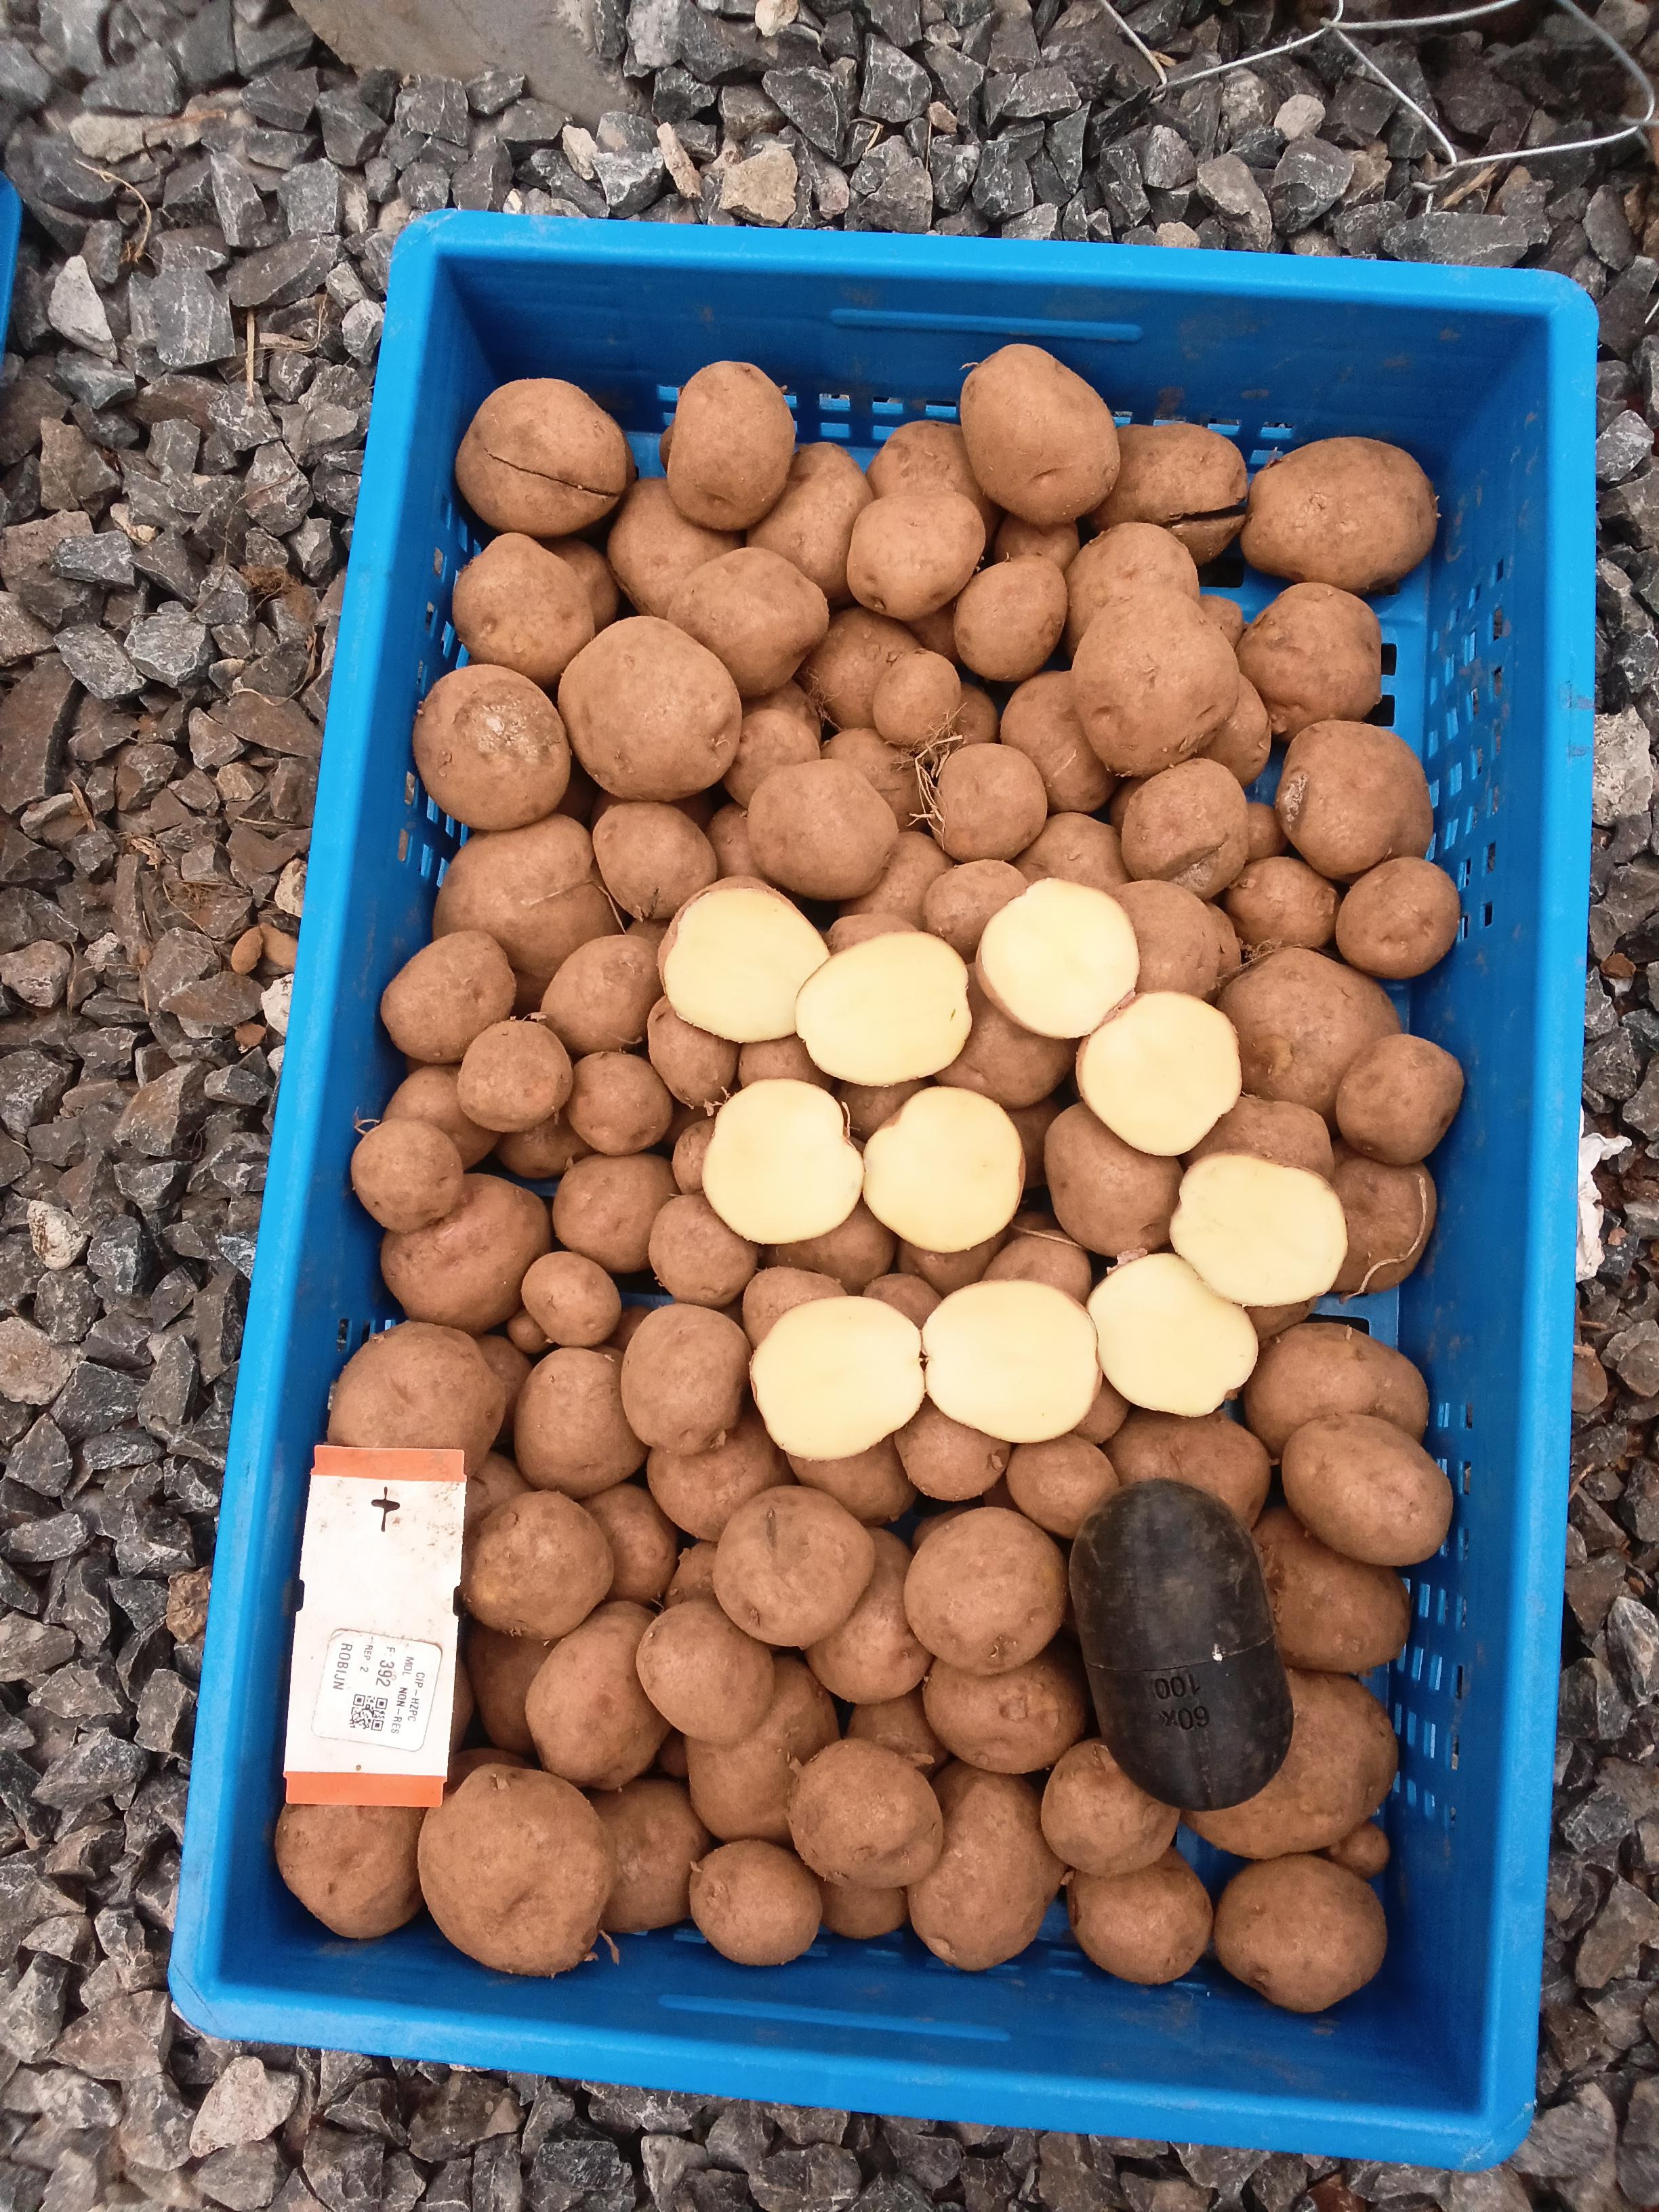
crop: potato
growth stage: harvest
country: Kenya
